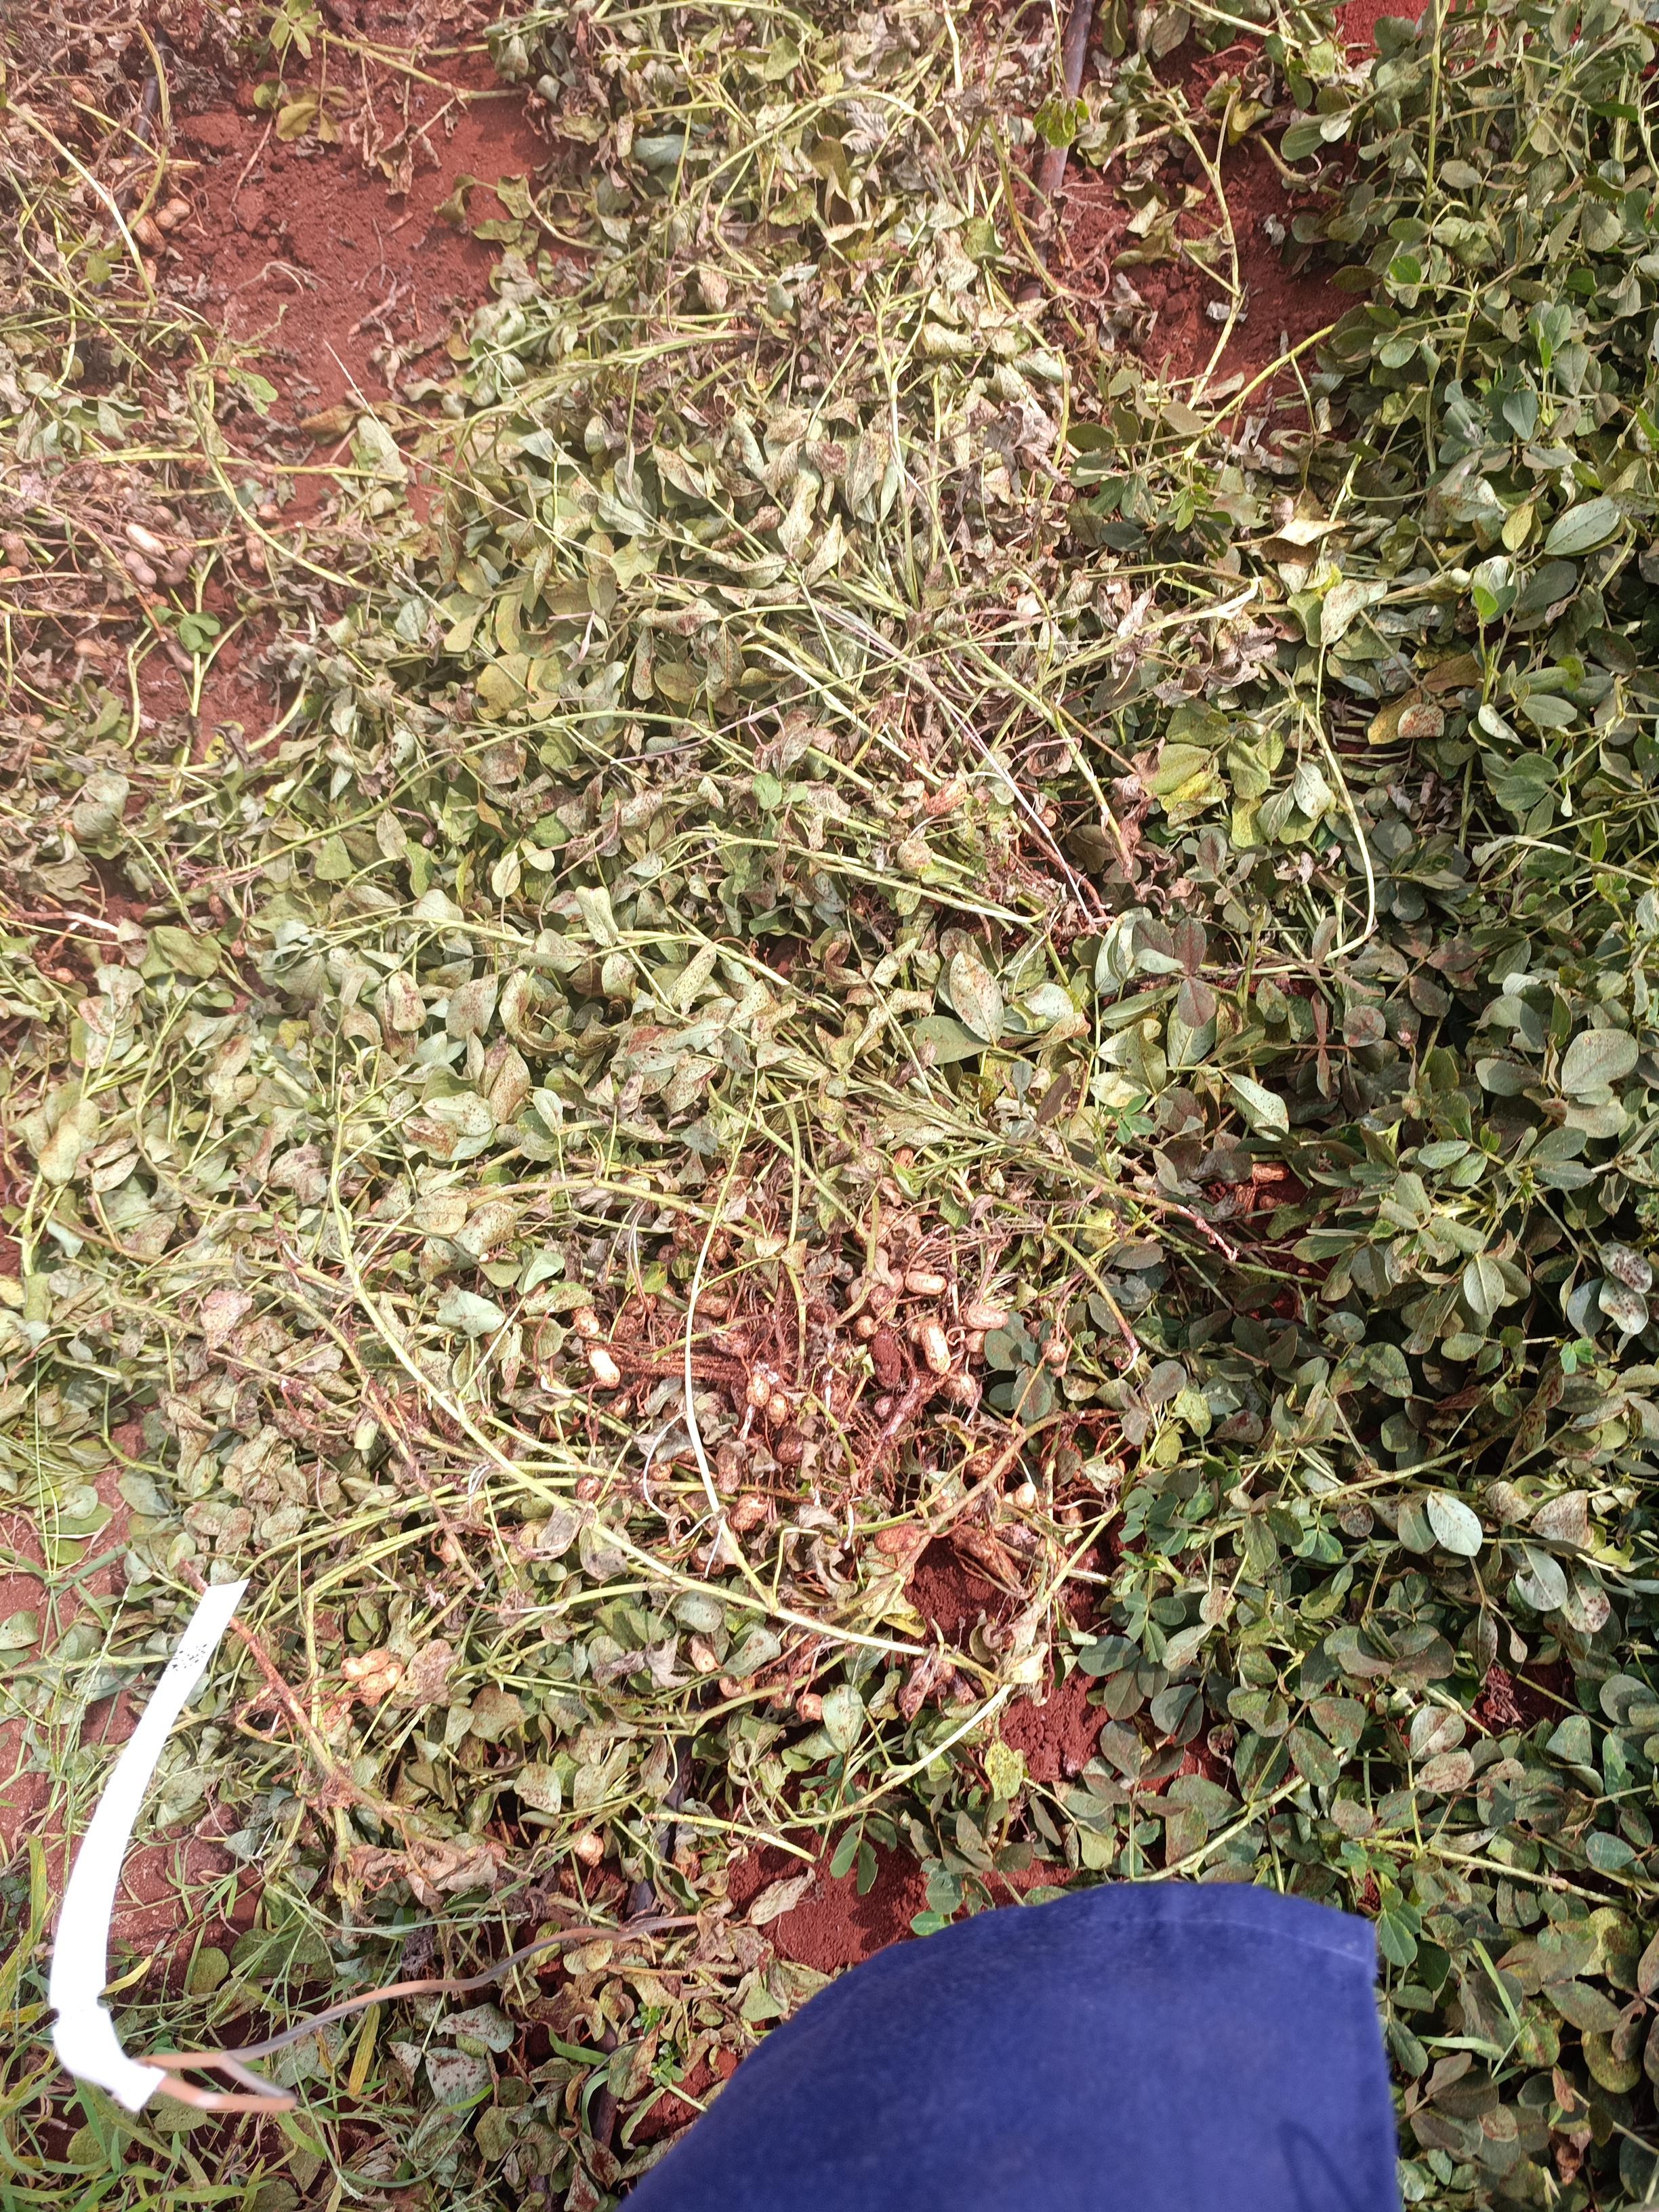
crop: groundnut
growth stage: harvest
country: Kenya
